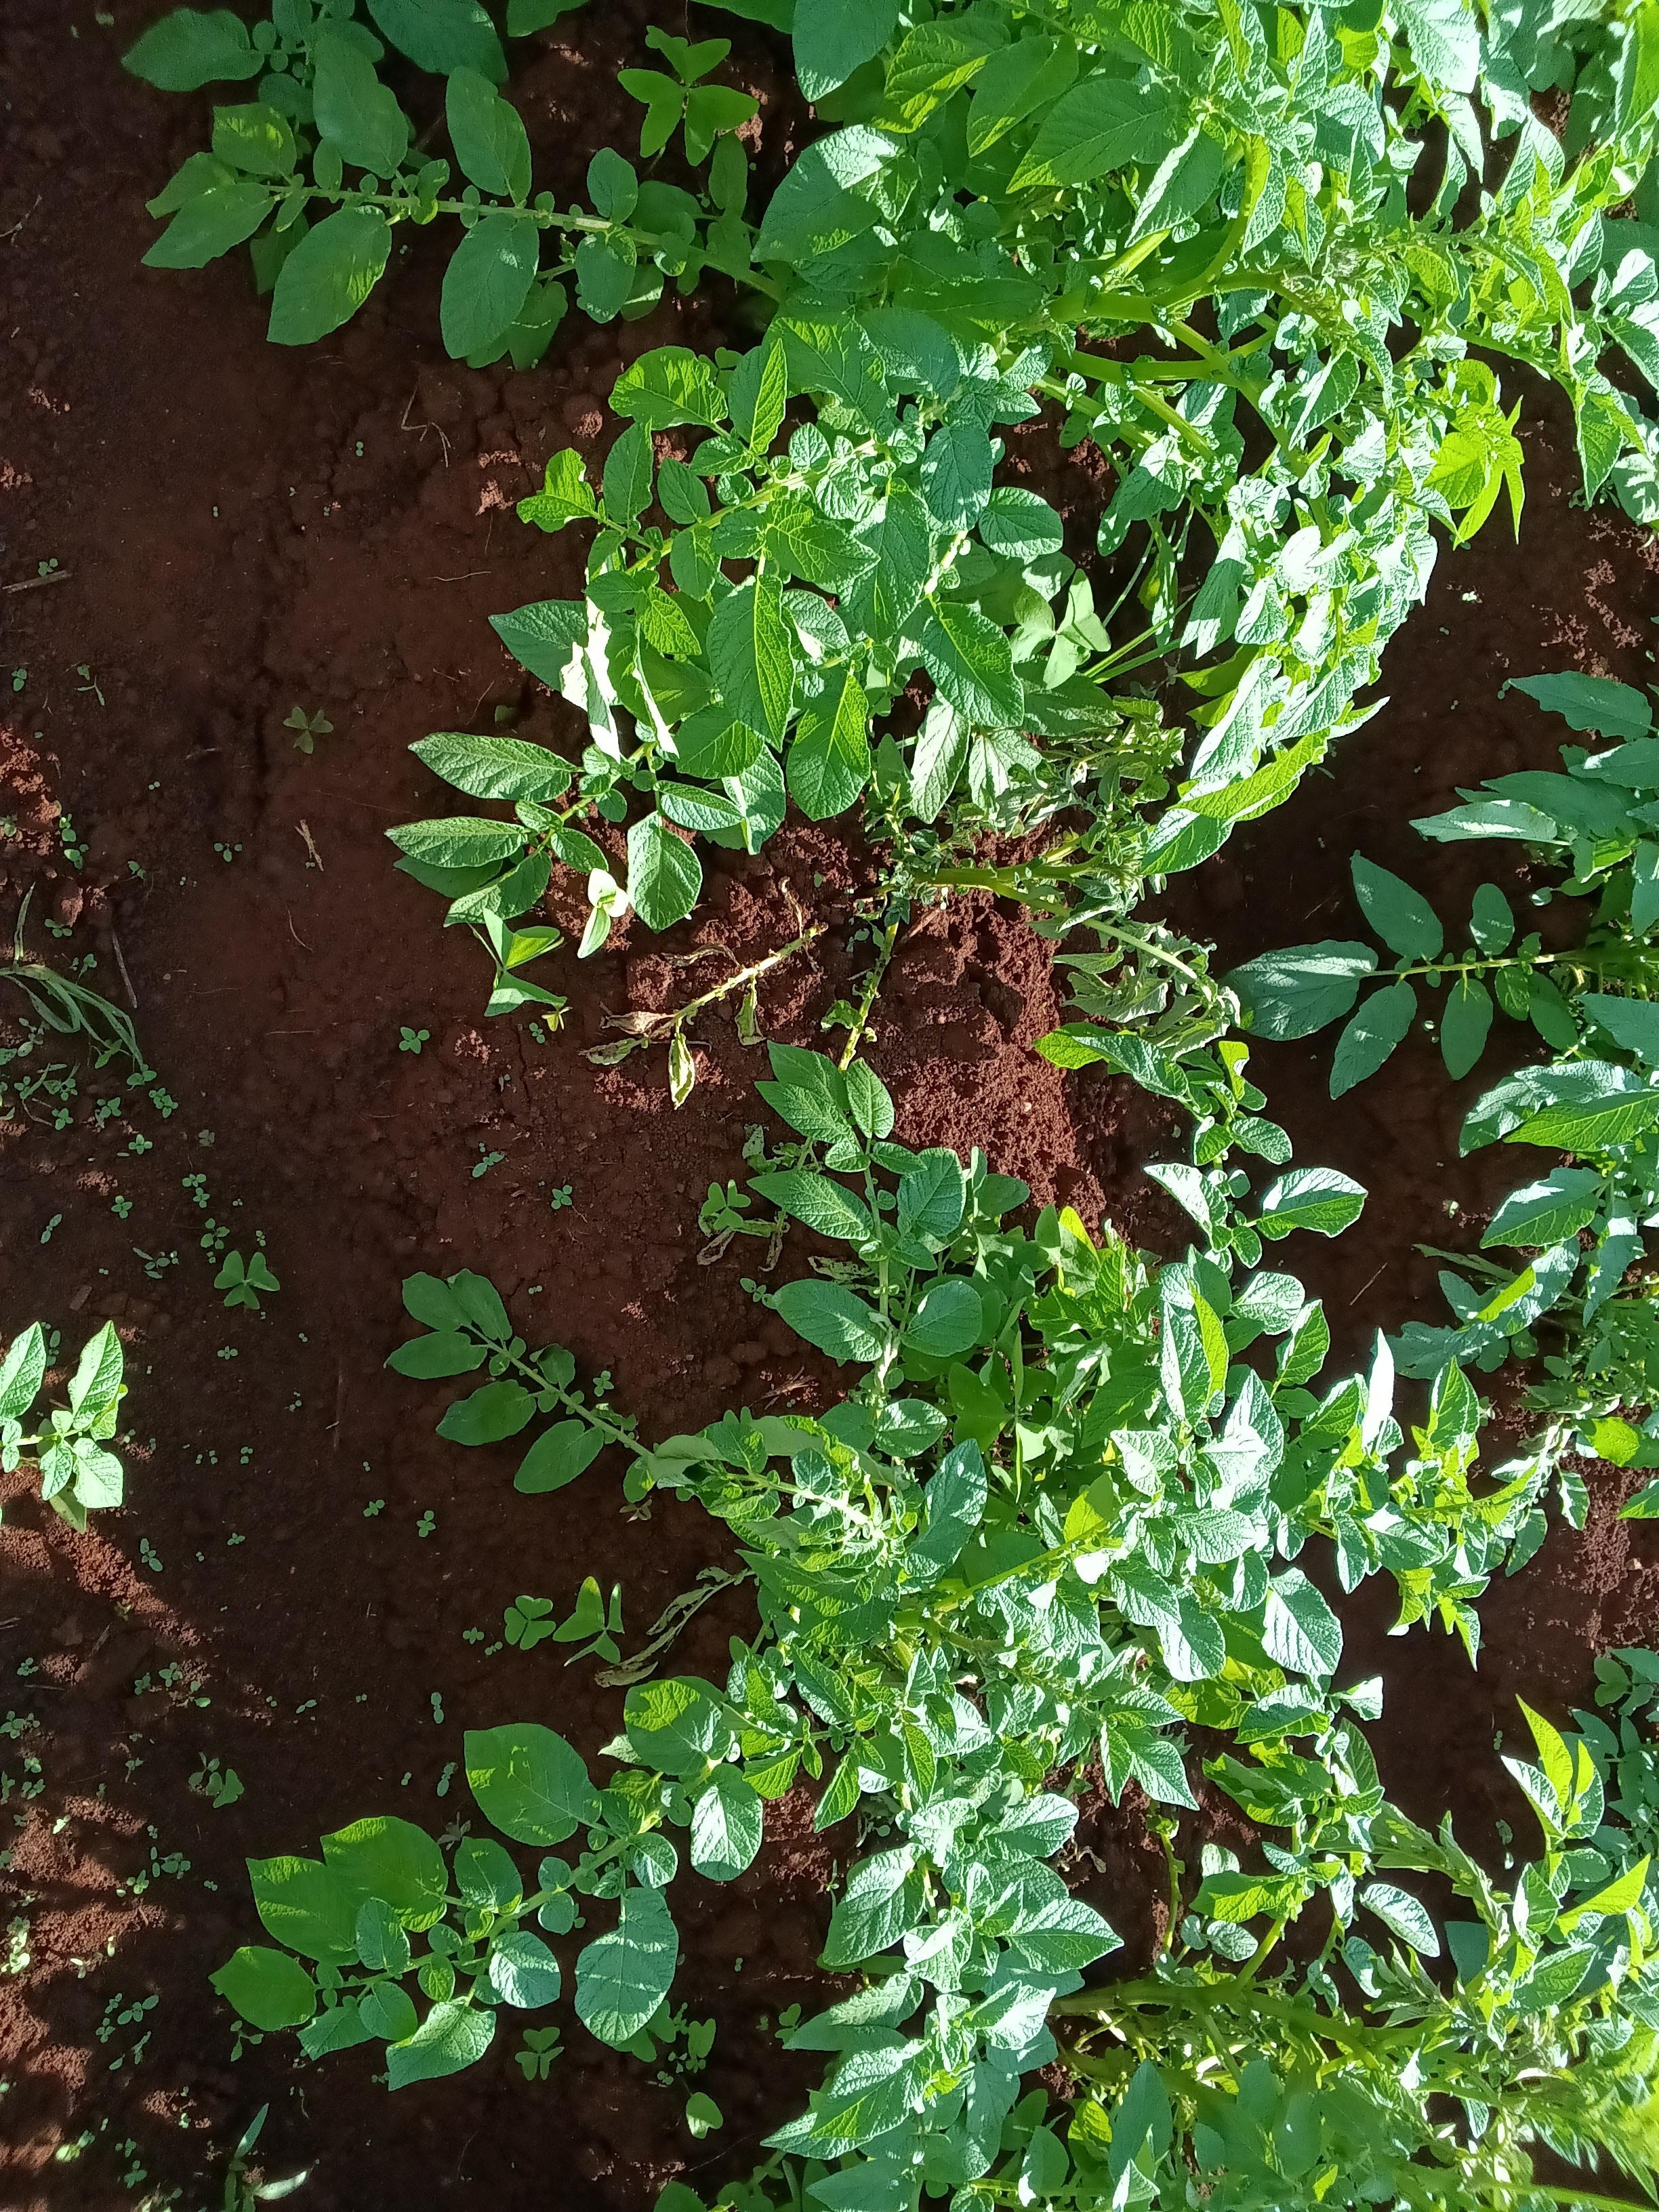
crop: potato
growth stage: vegetative
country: Kenya
